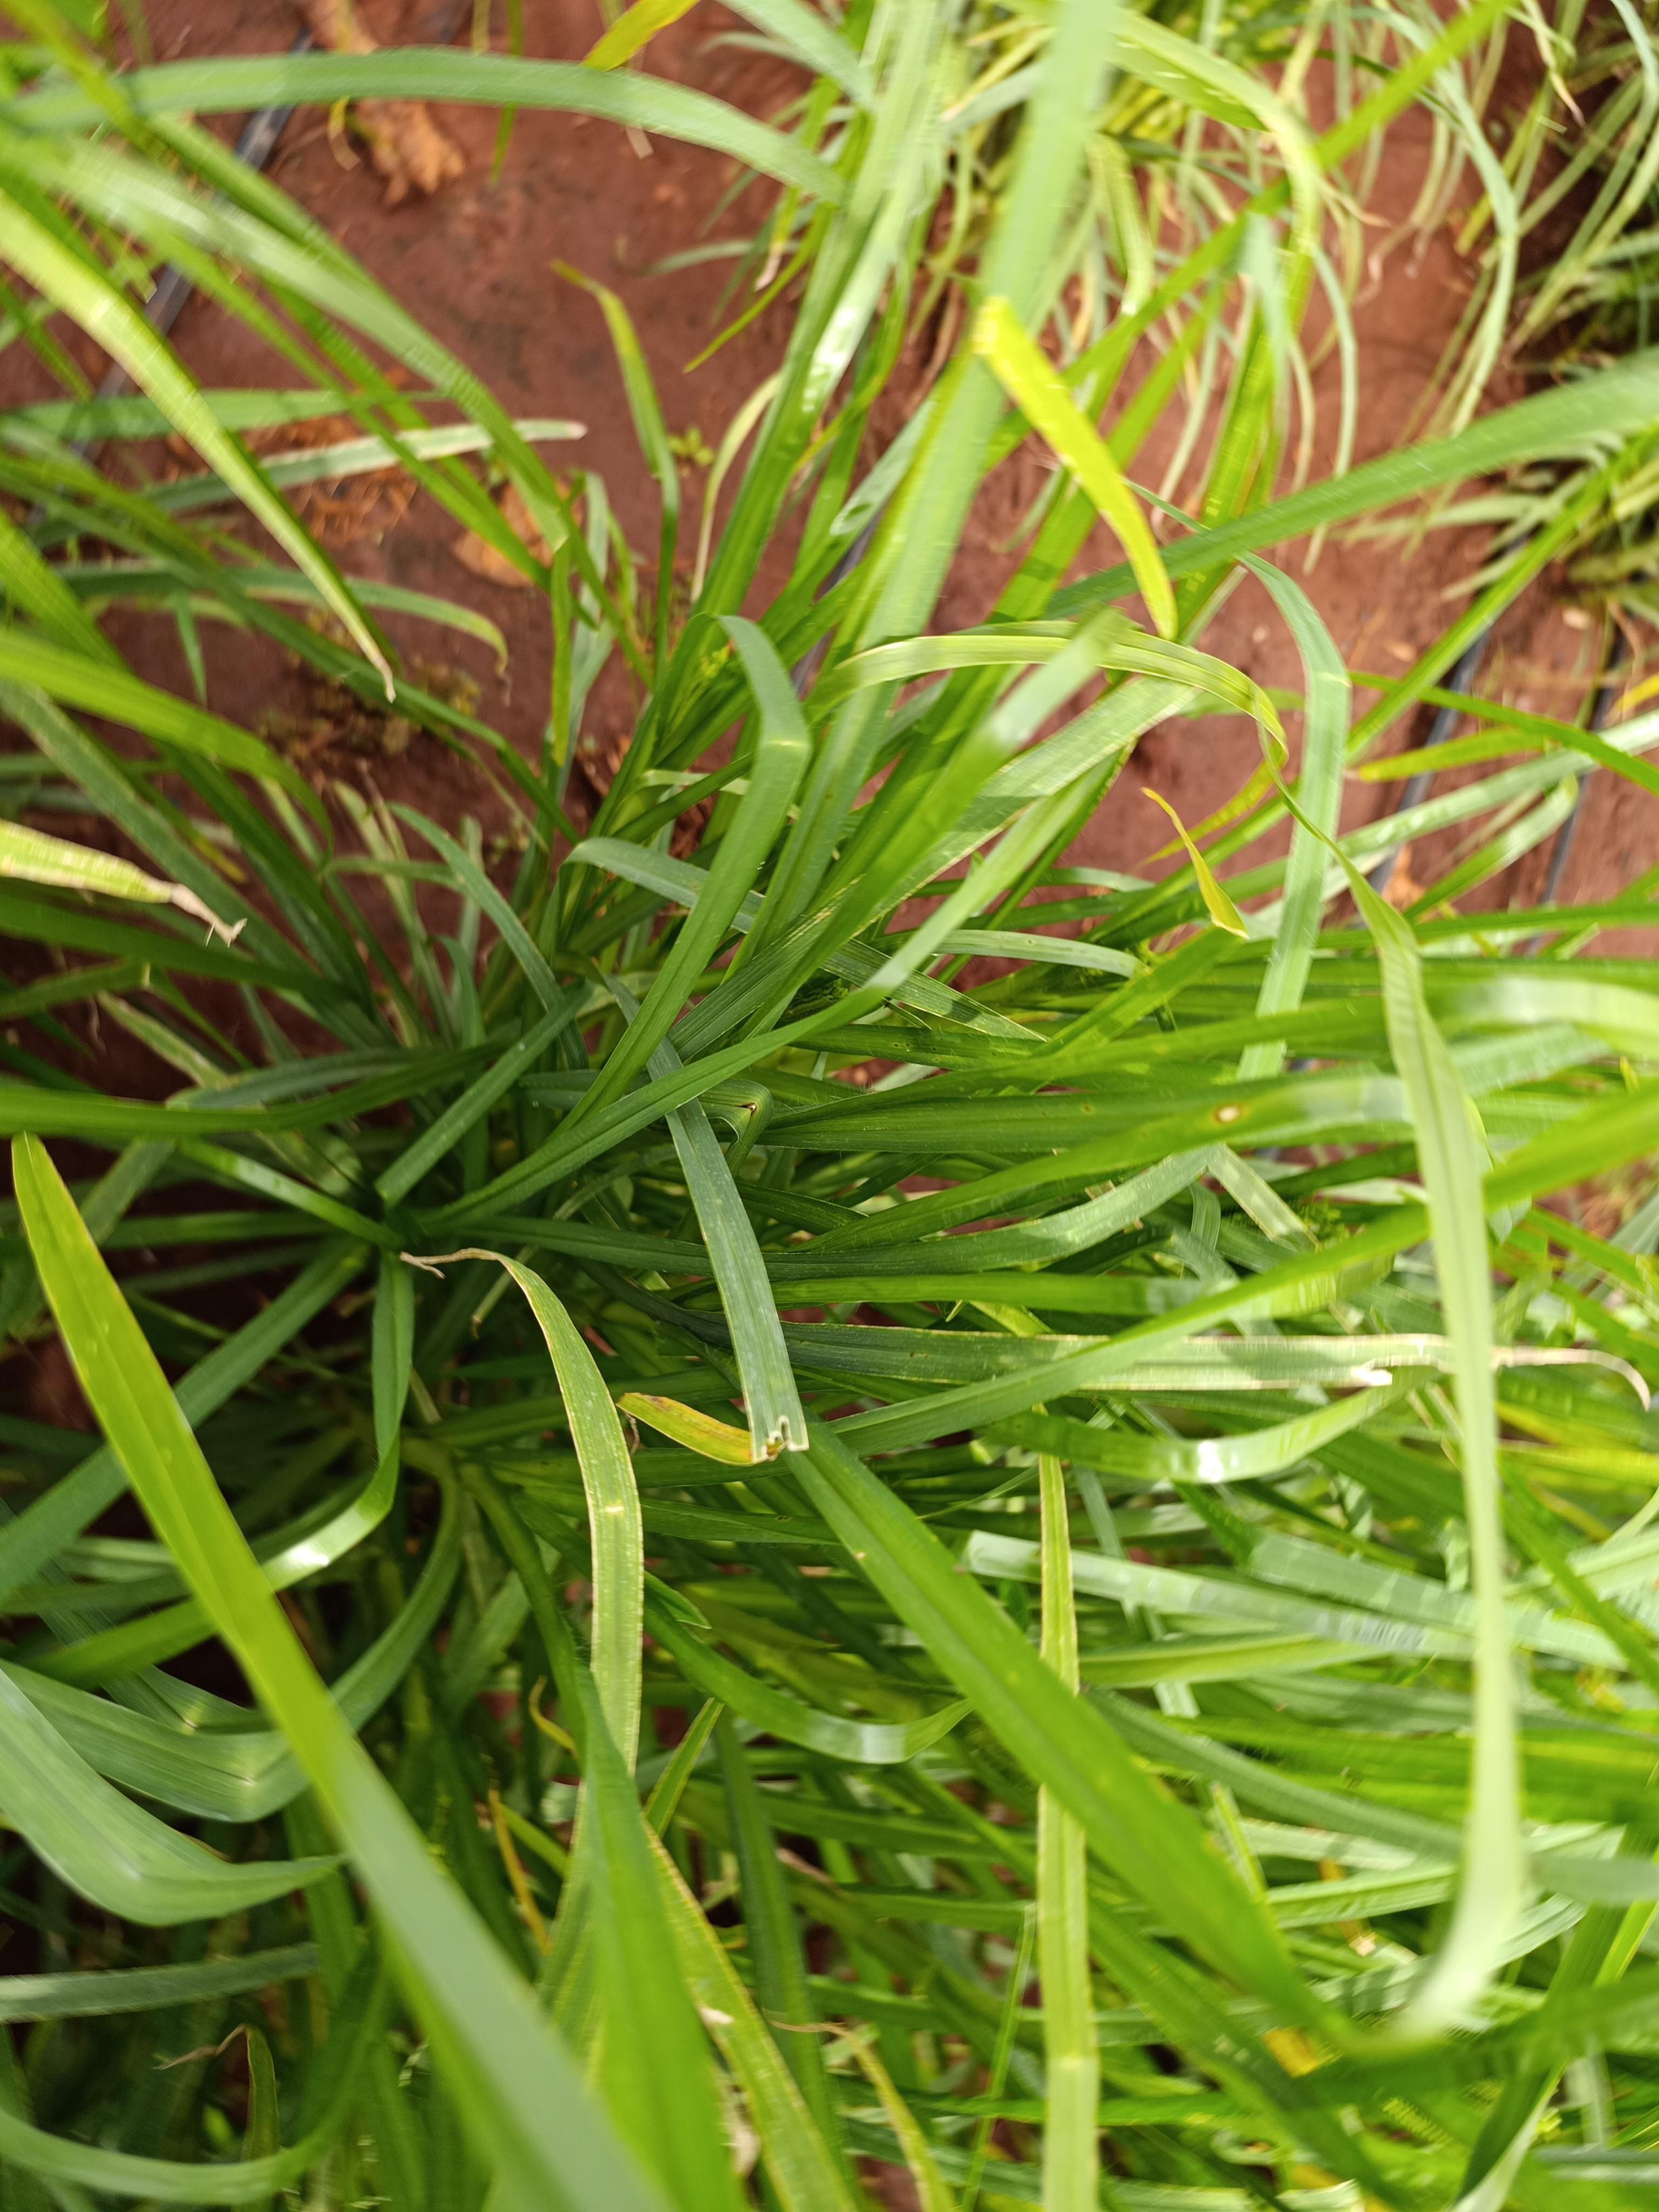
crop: finger millet
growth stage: heading tuber
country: Kenya
